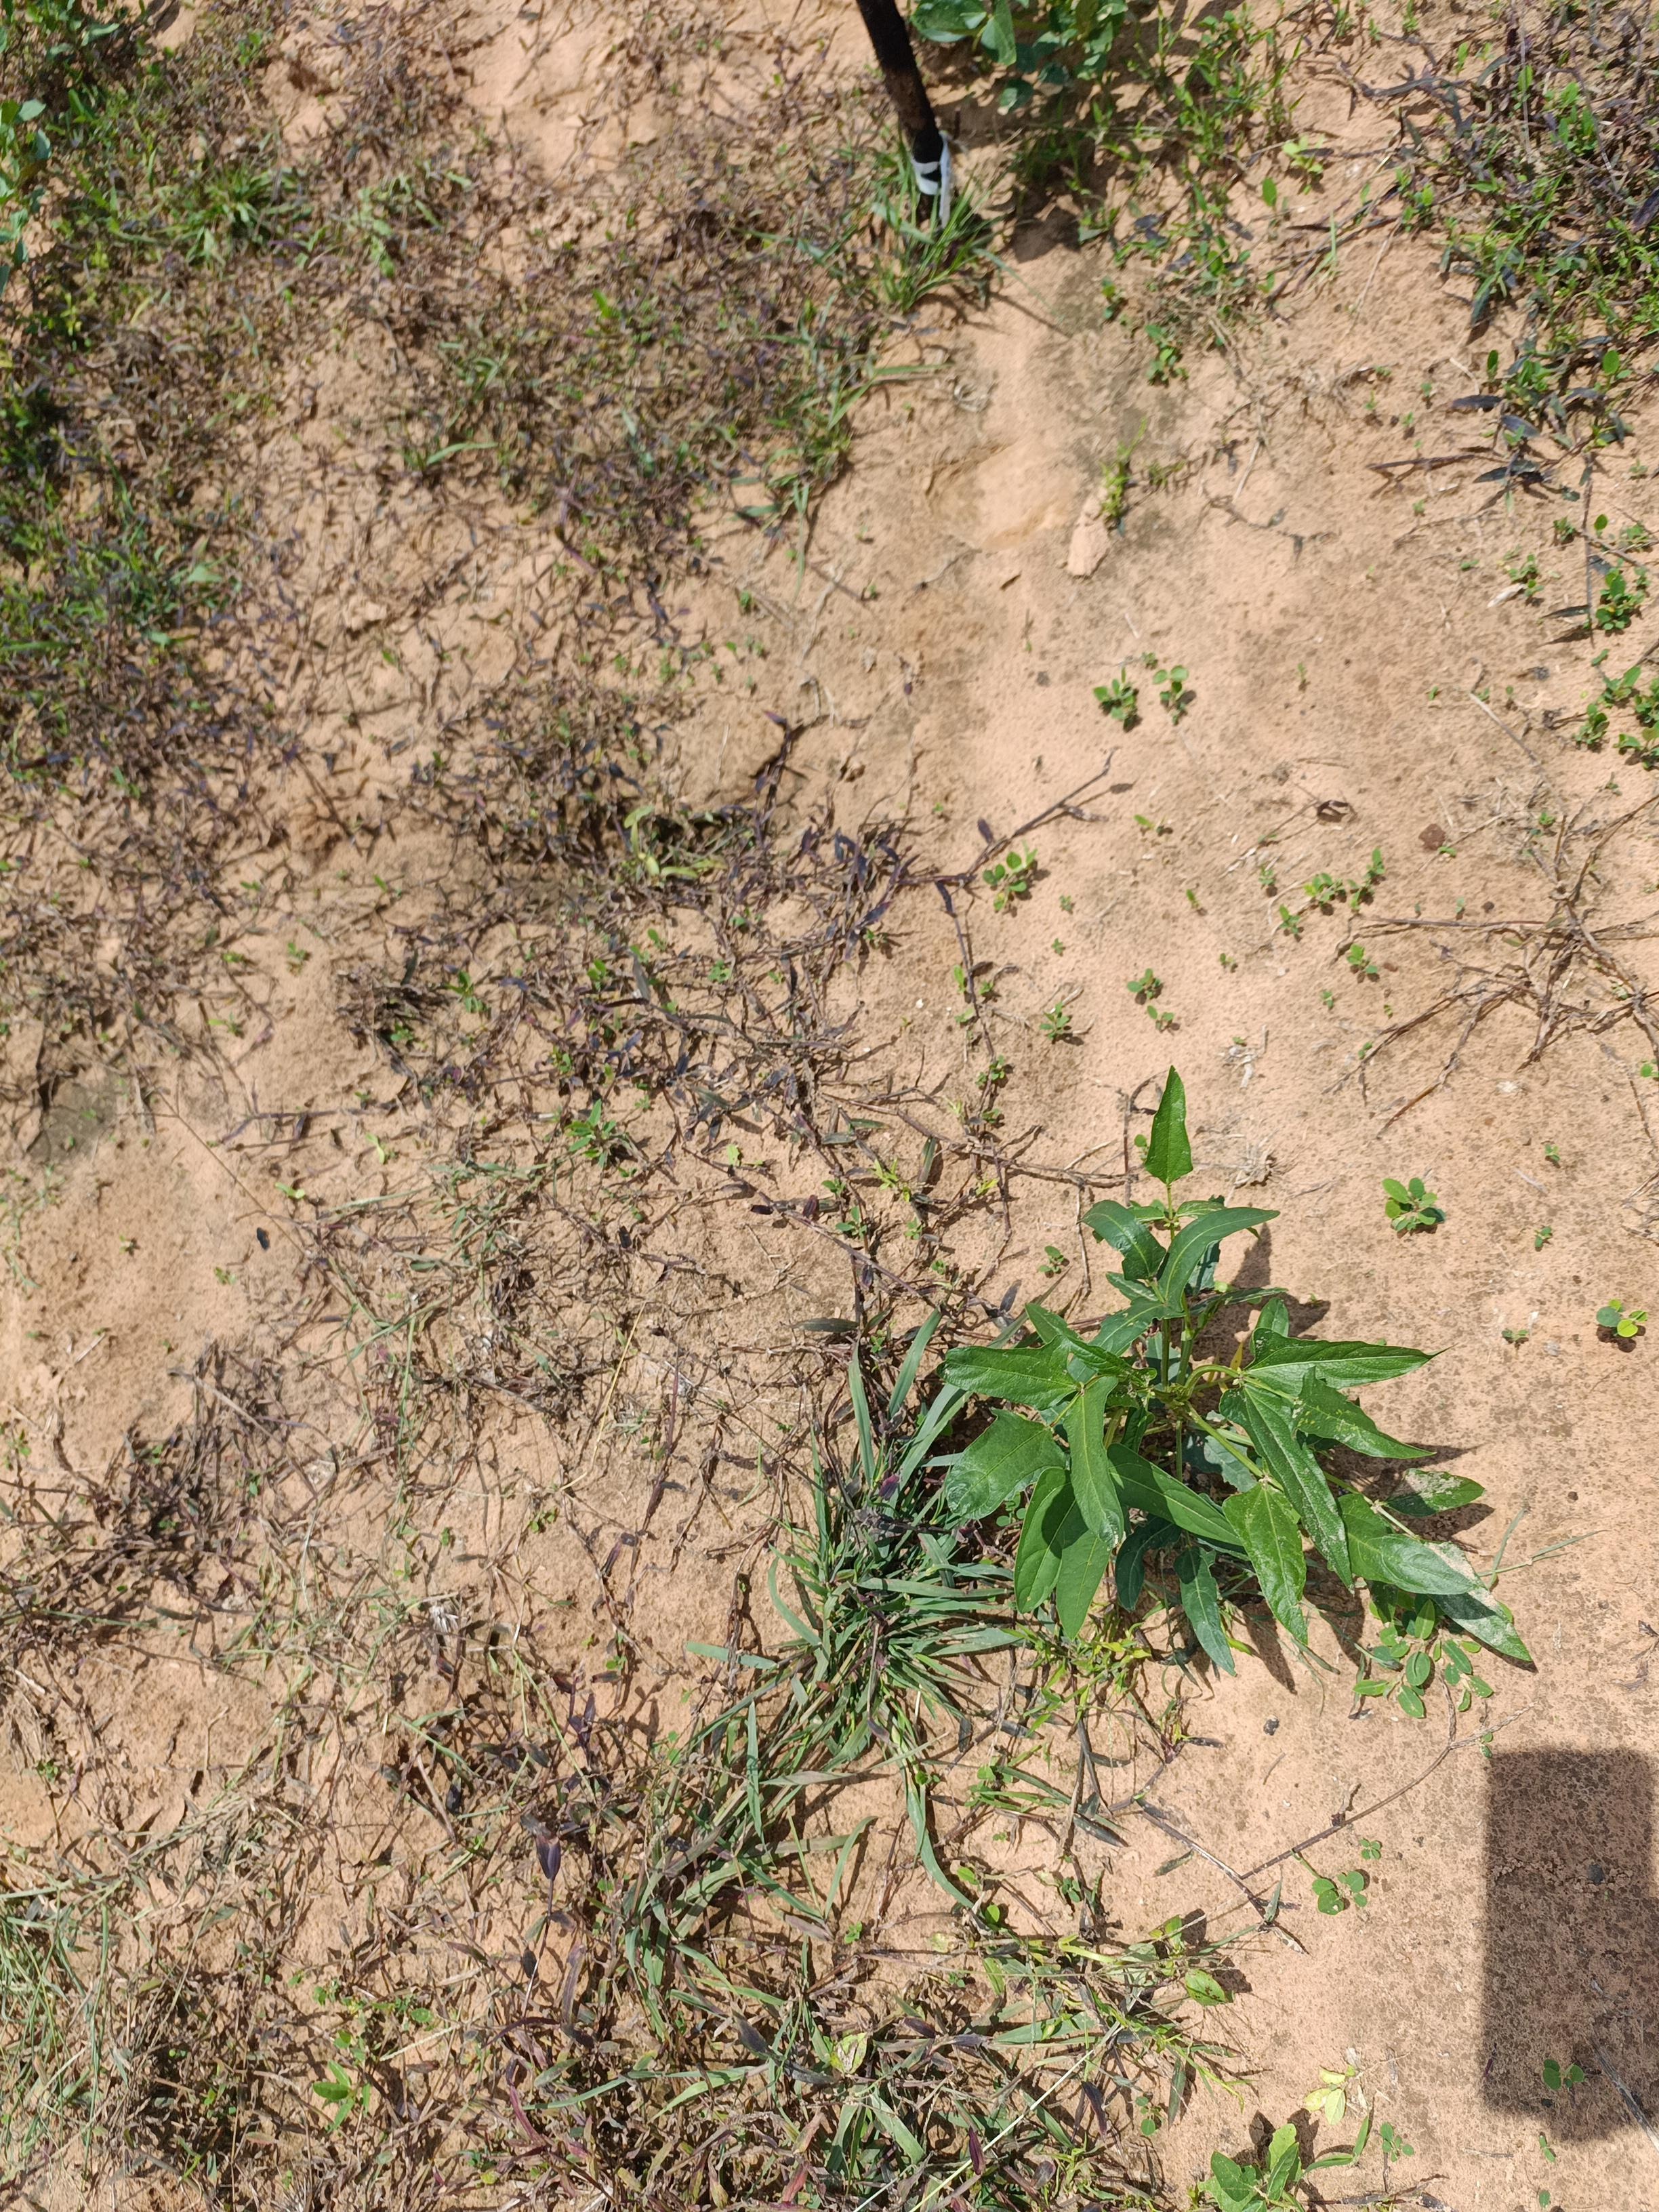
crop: cowpea
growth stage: emergence
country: Nigeria
